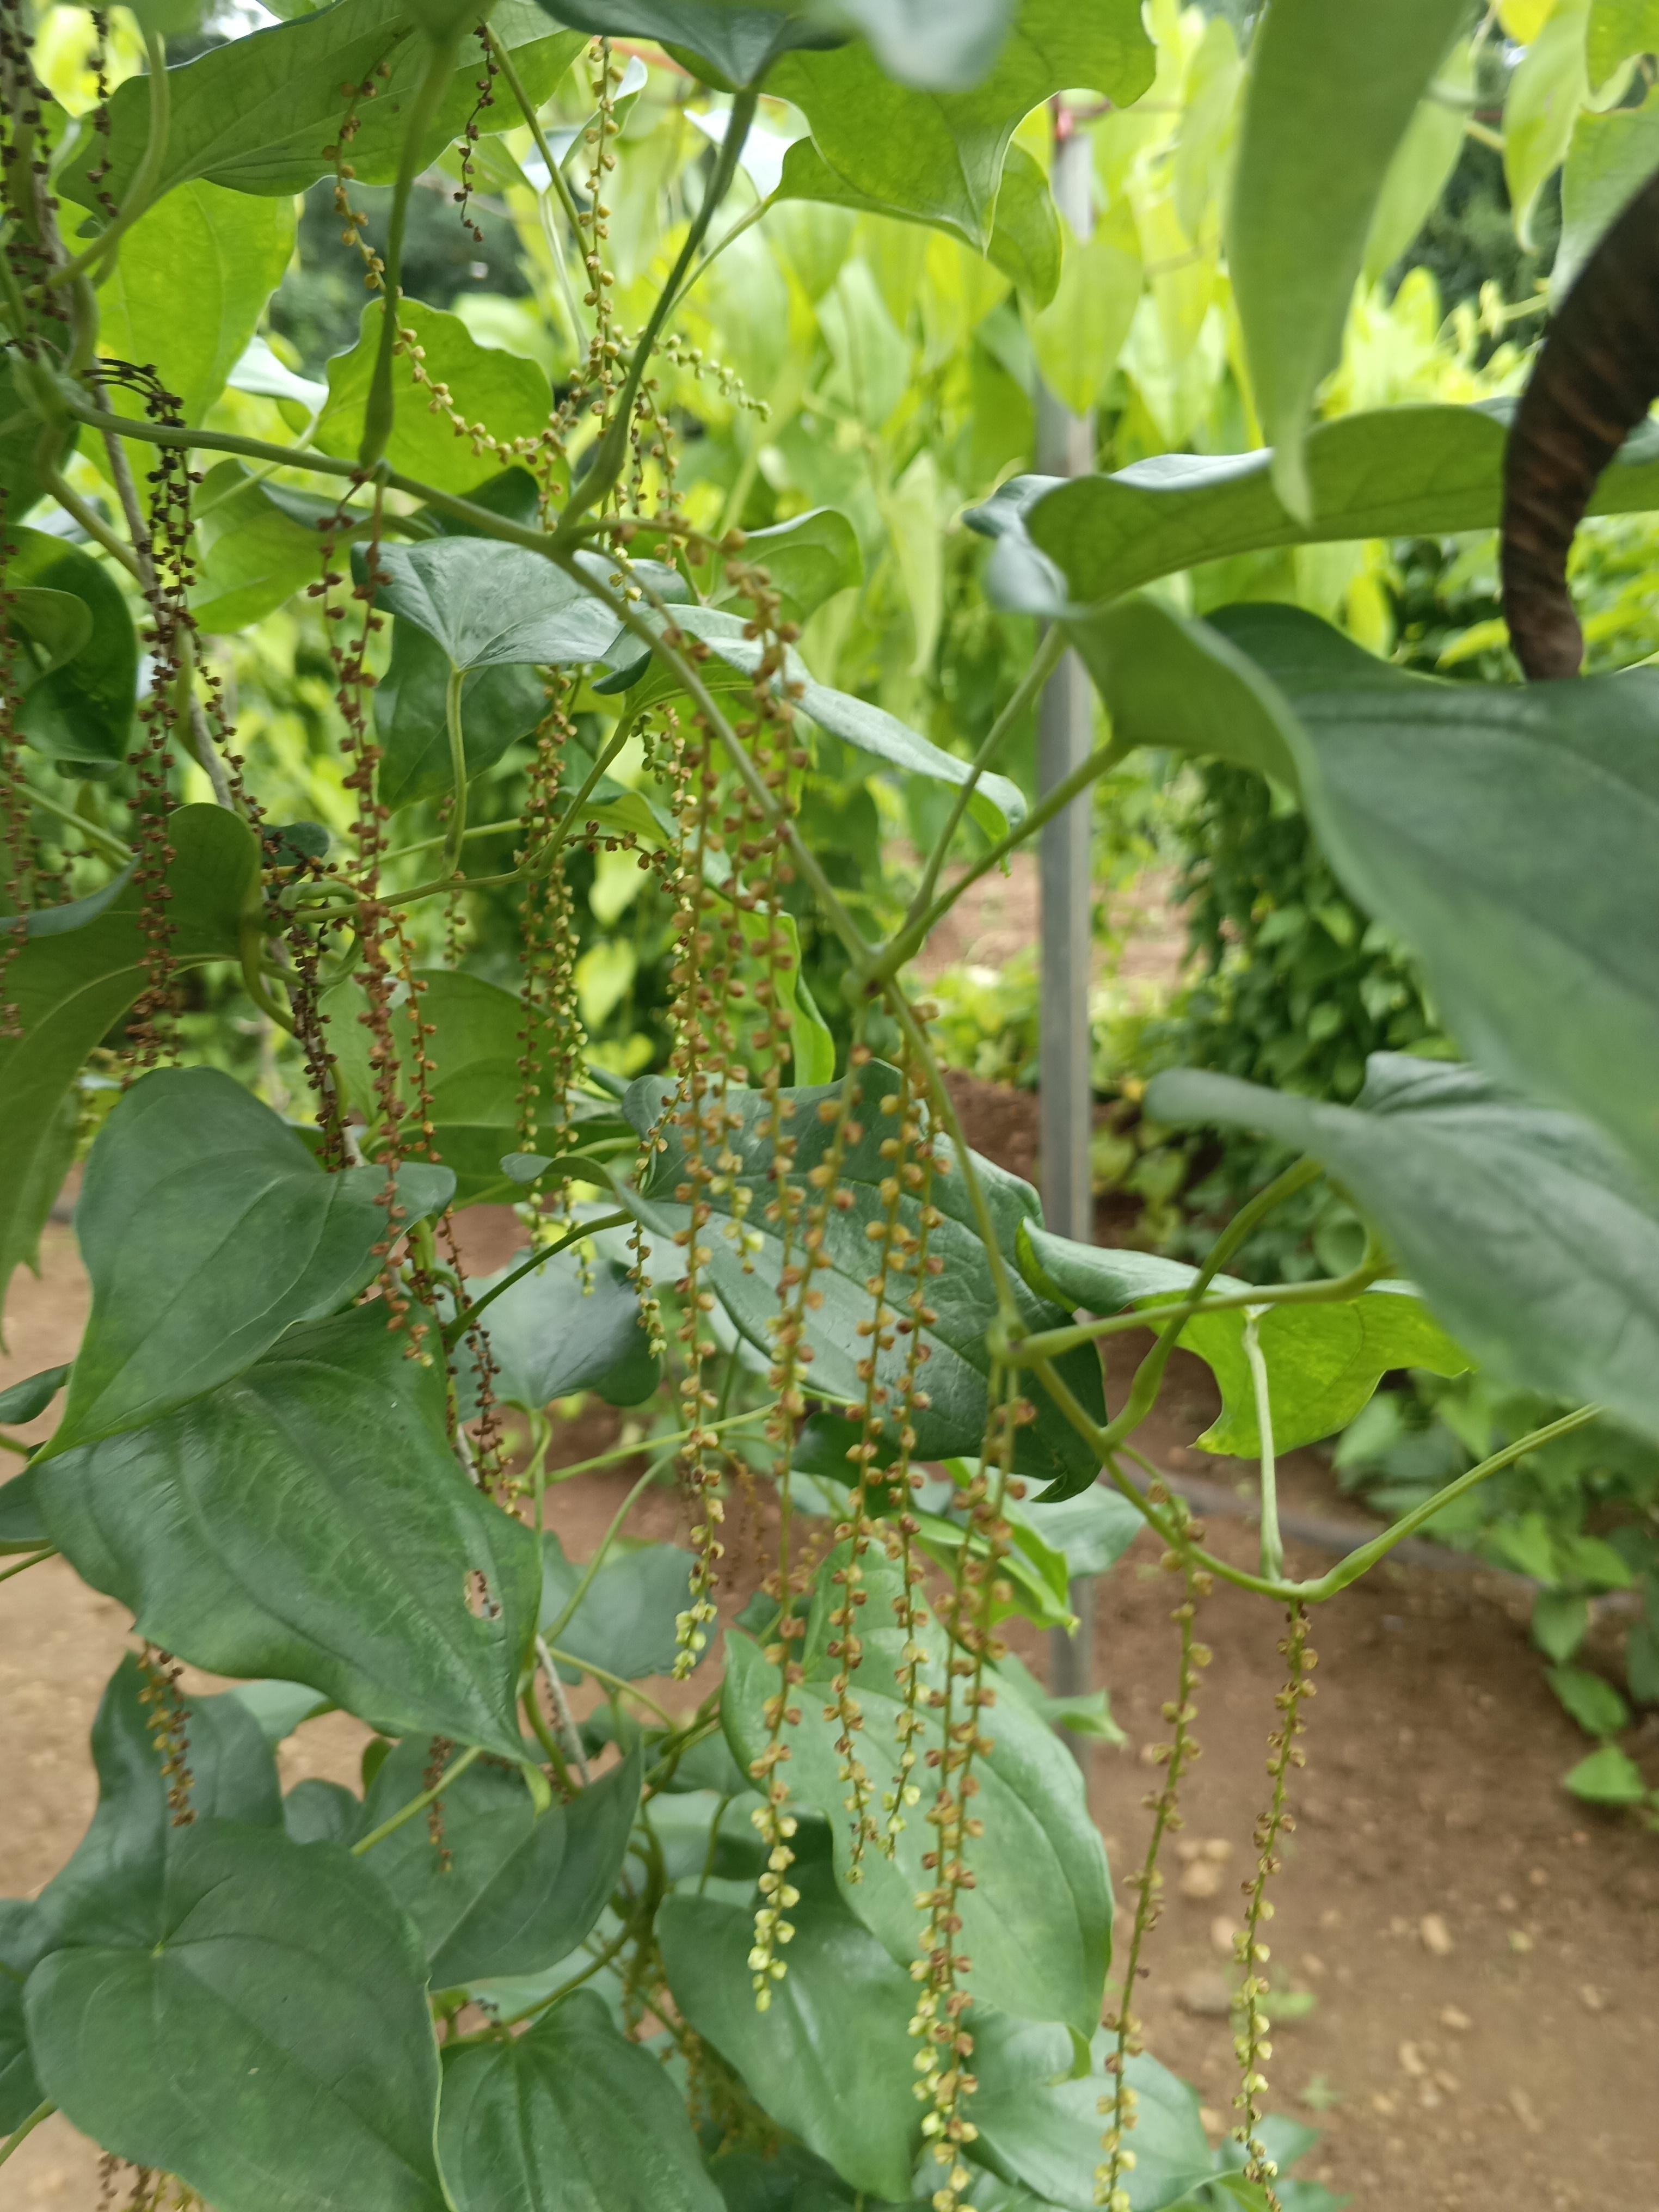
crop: yam
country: Nigeria
